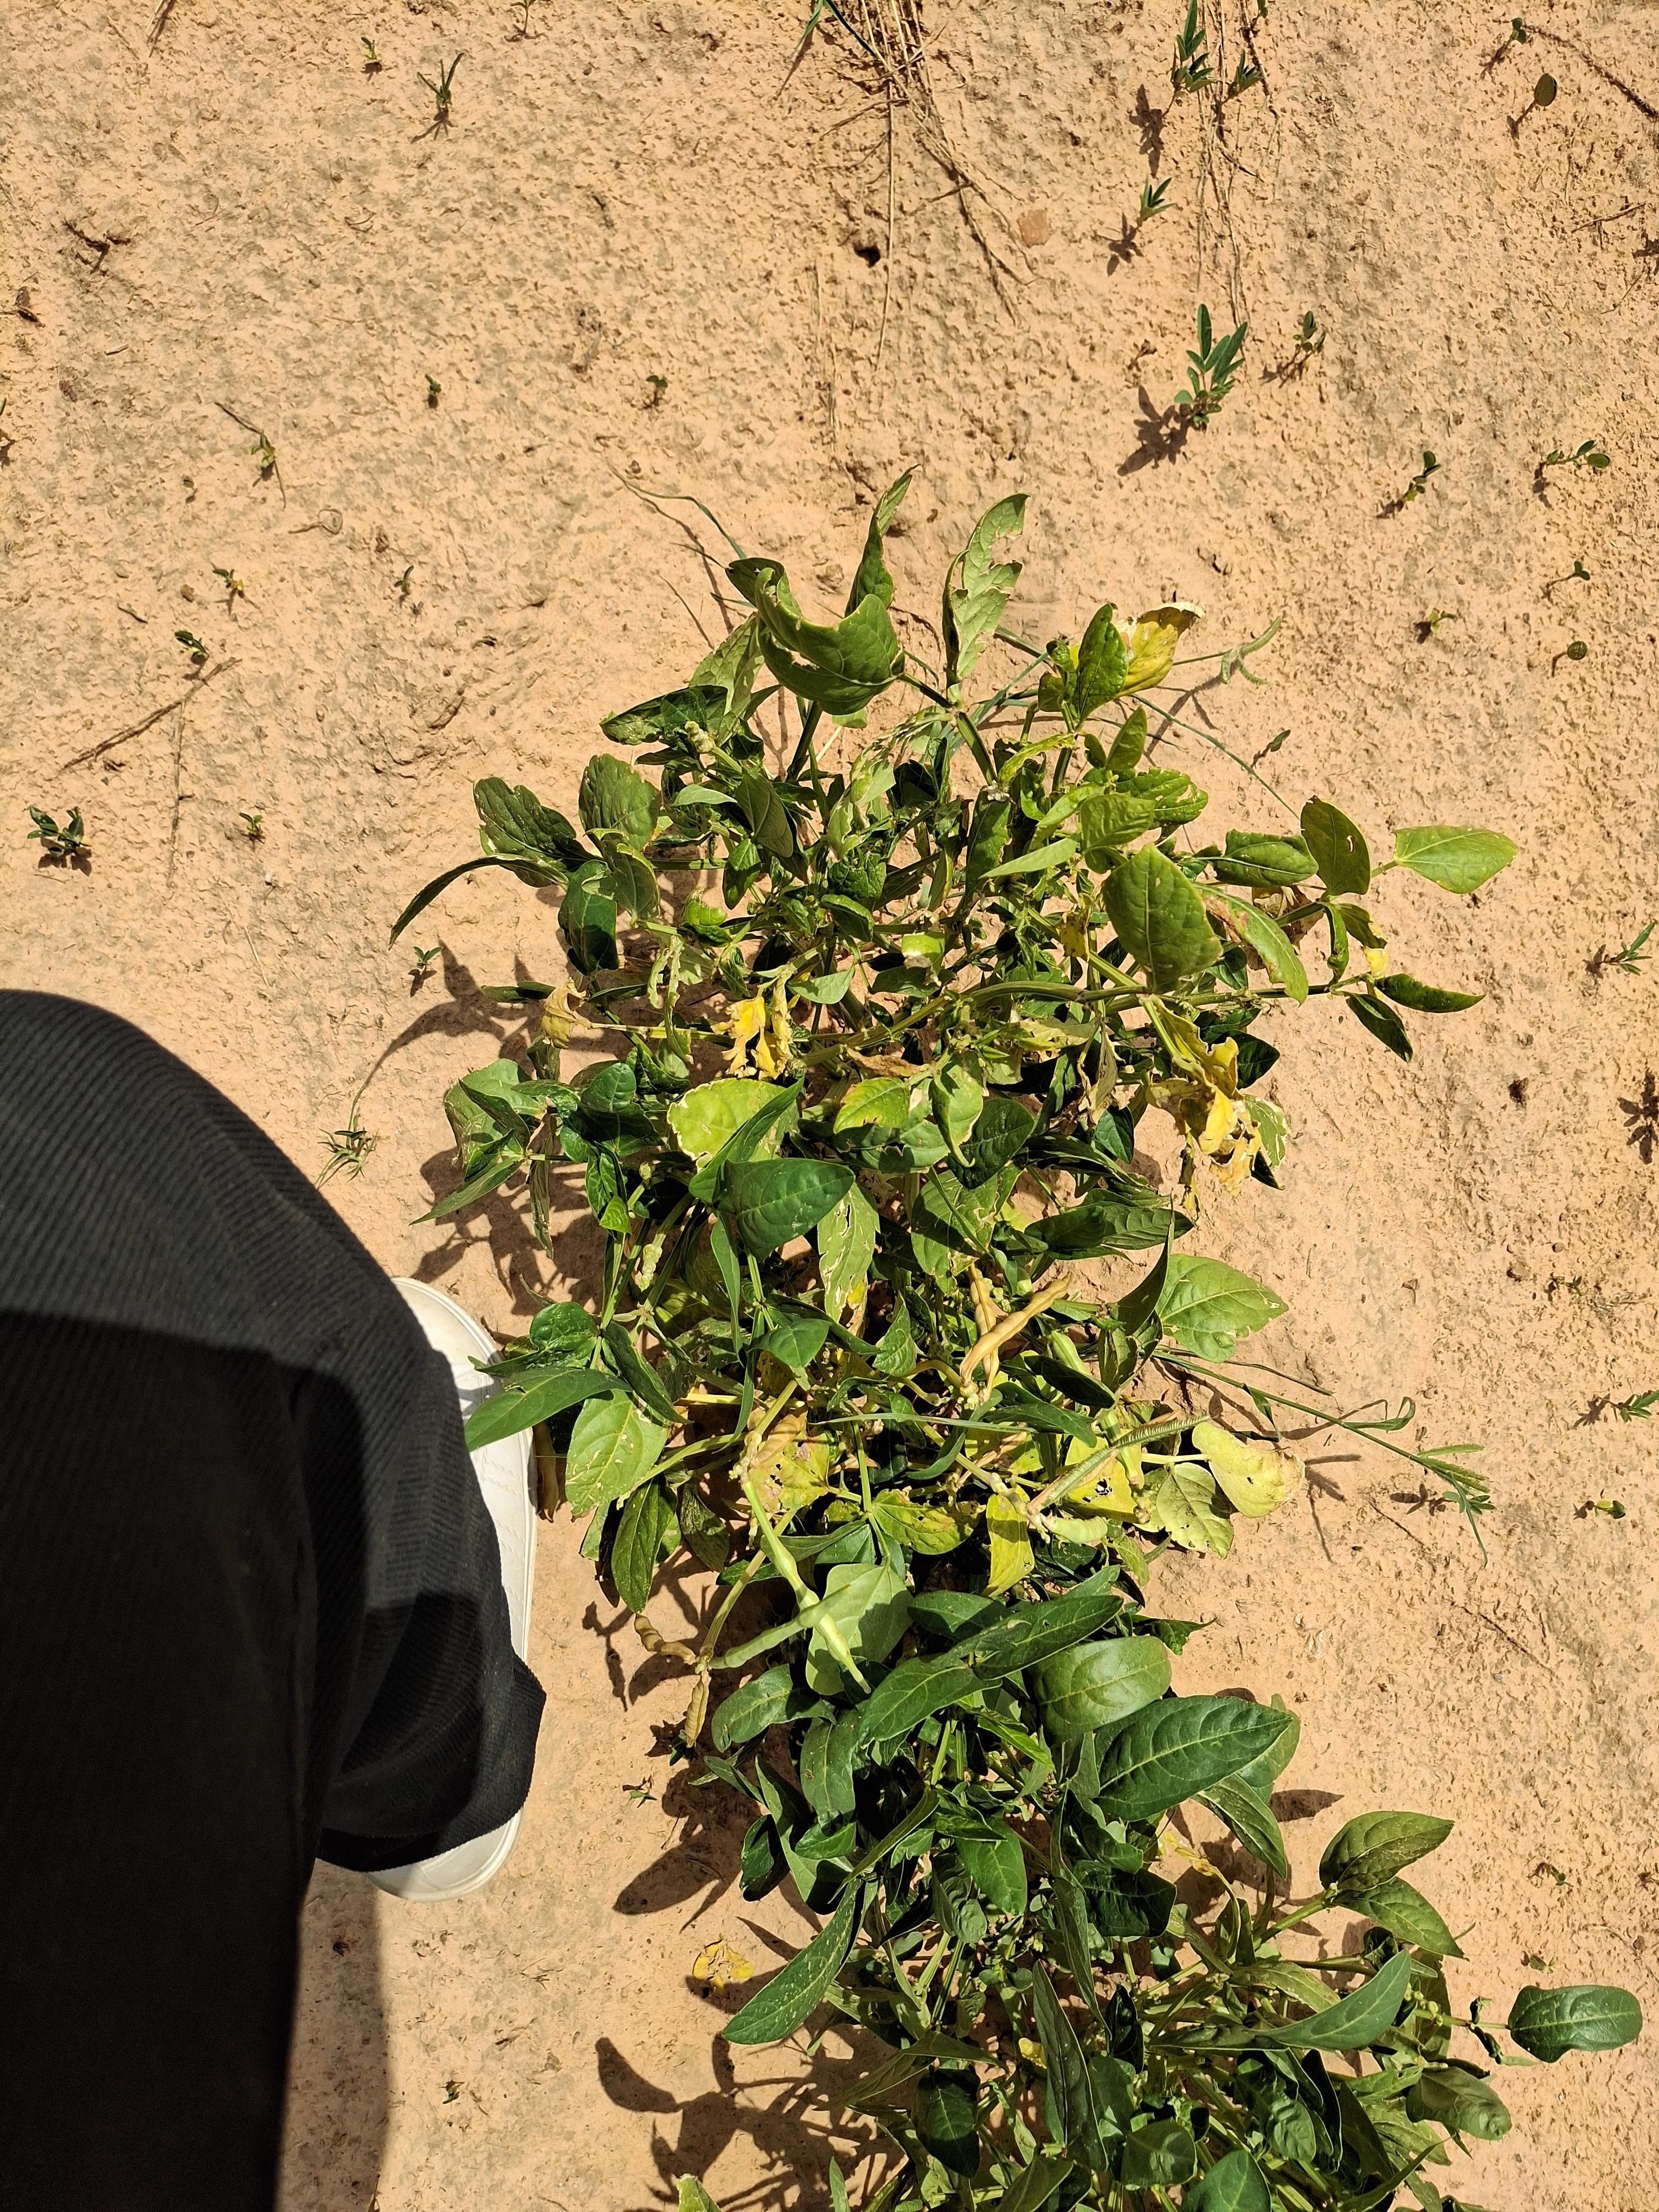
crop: cowpea
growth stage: harvest maturity
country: Nigeria
